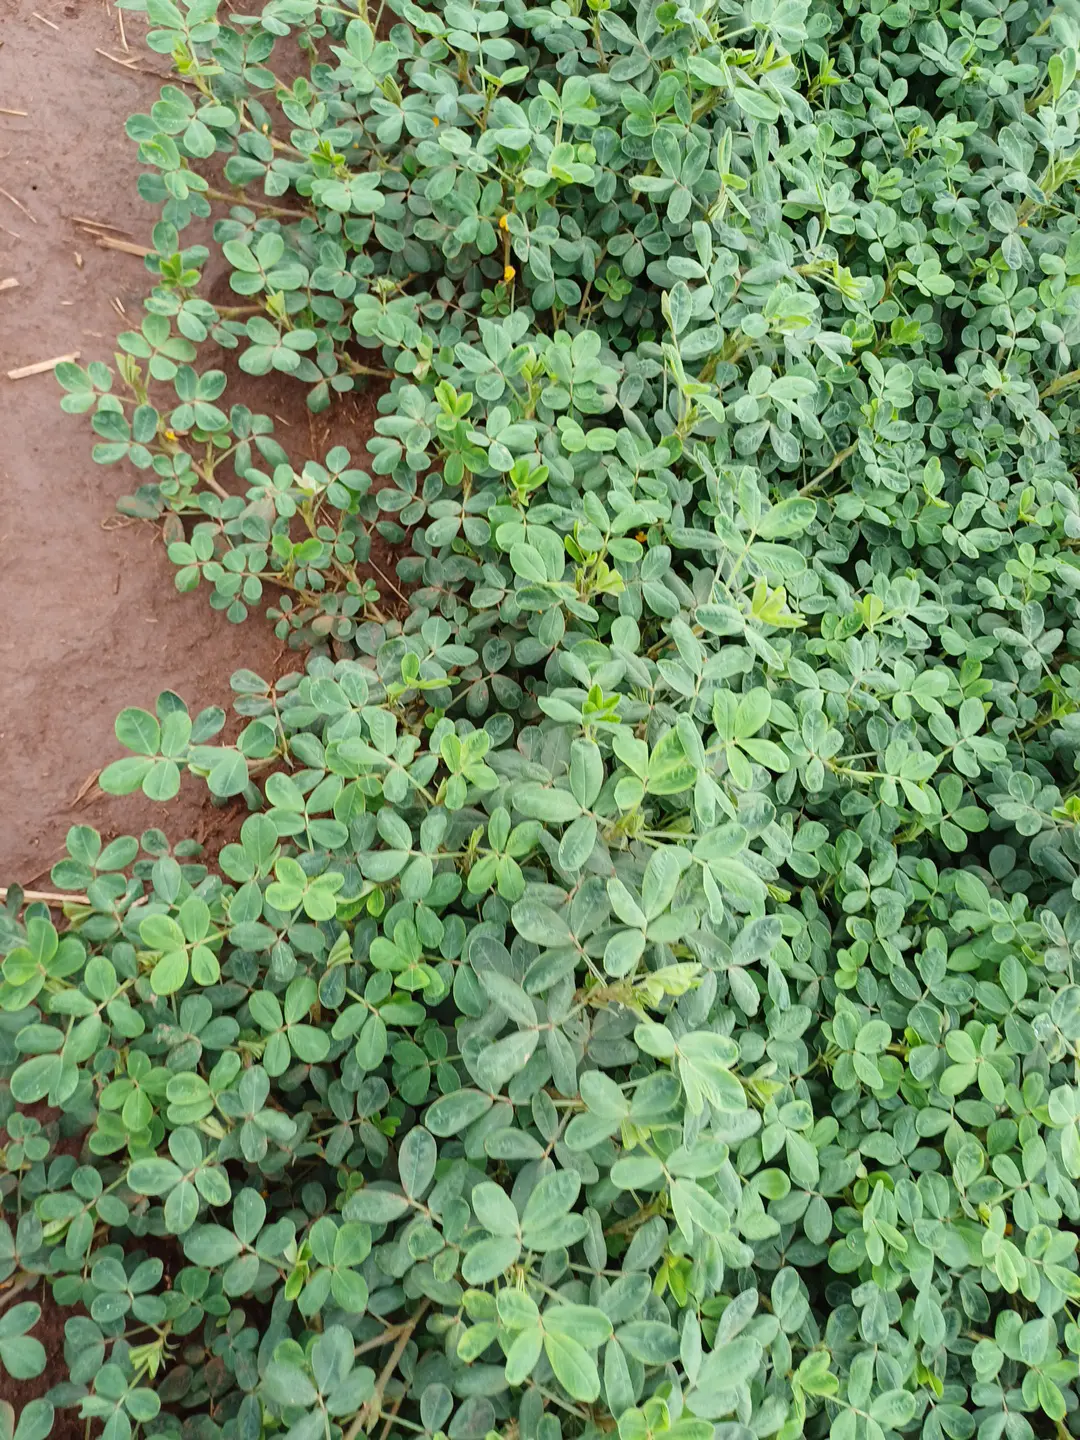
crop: groundnut
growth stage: flowering
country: Kenya
